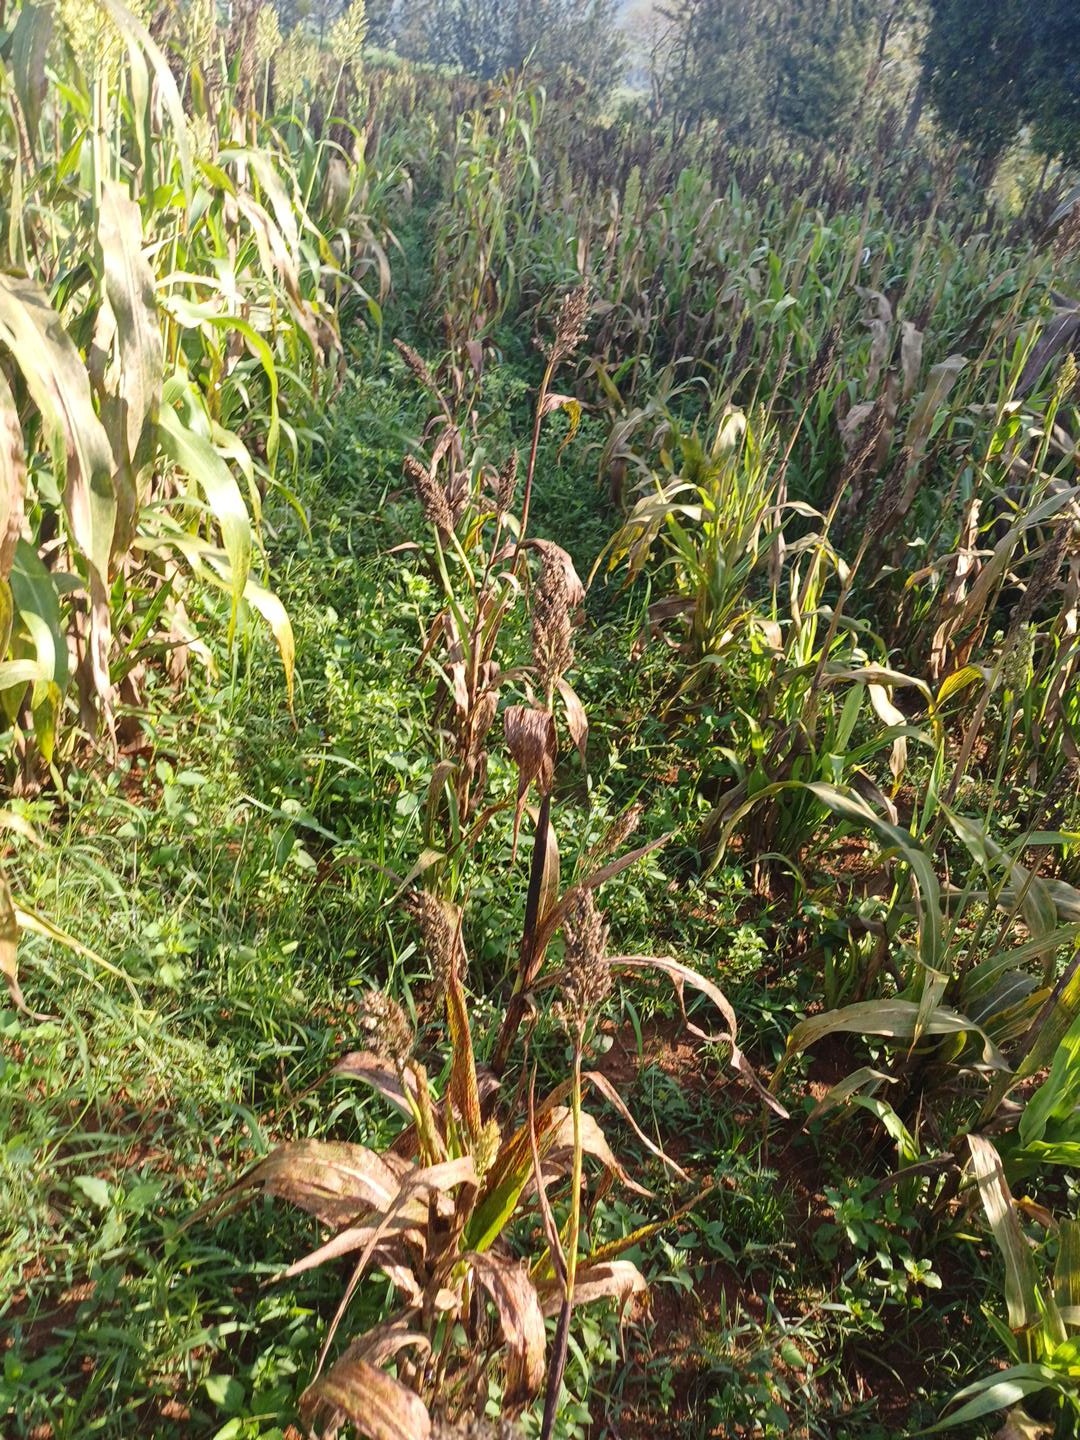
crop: sorghum
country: Kenya
